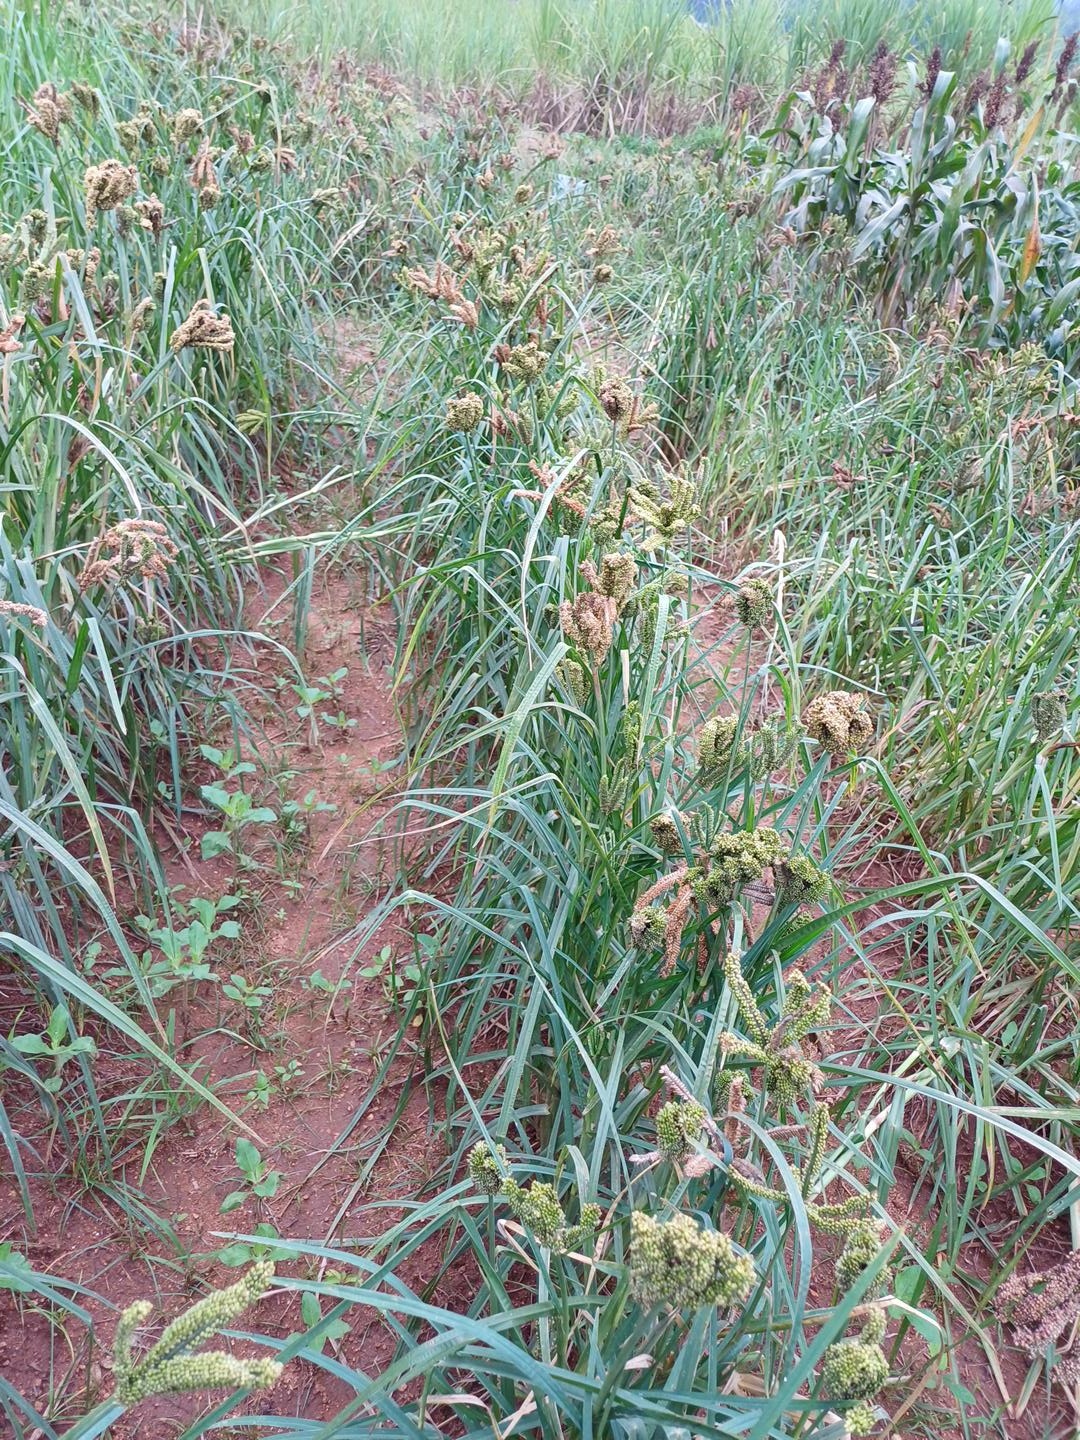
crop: finger millet
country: Kenya
